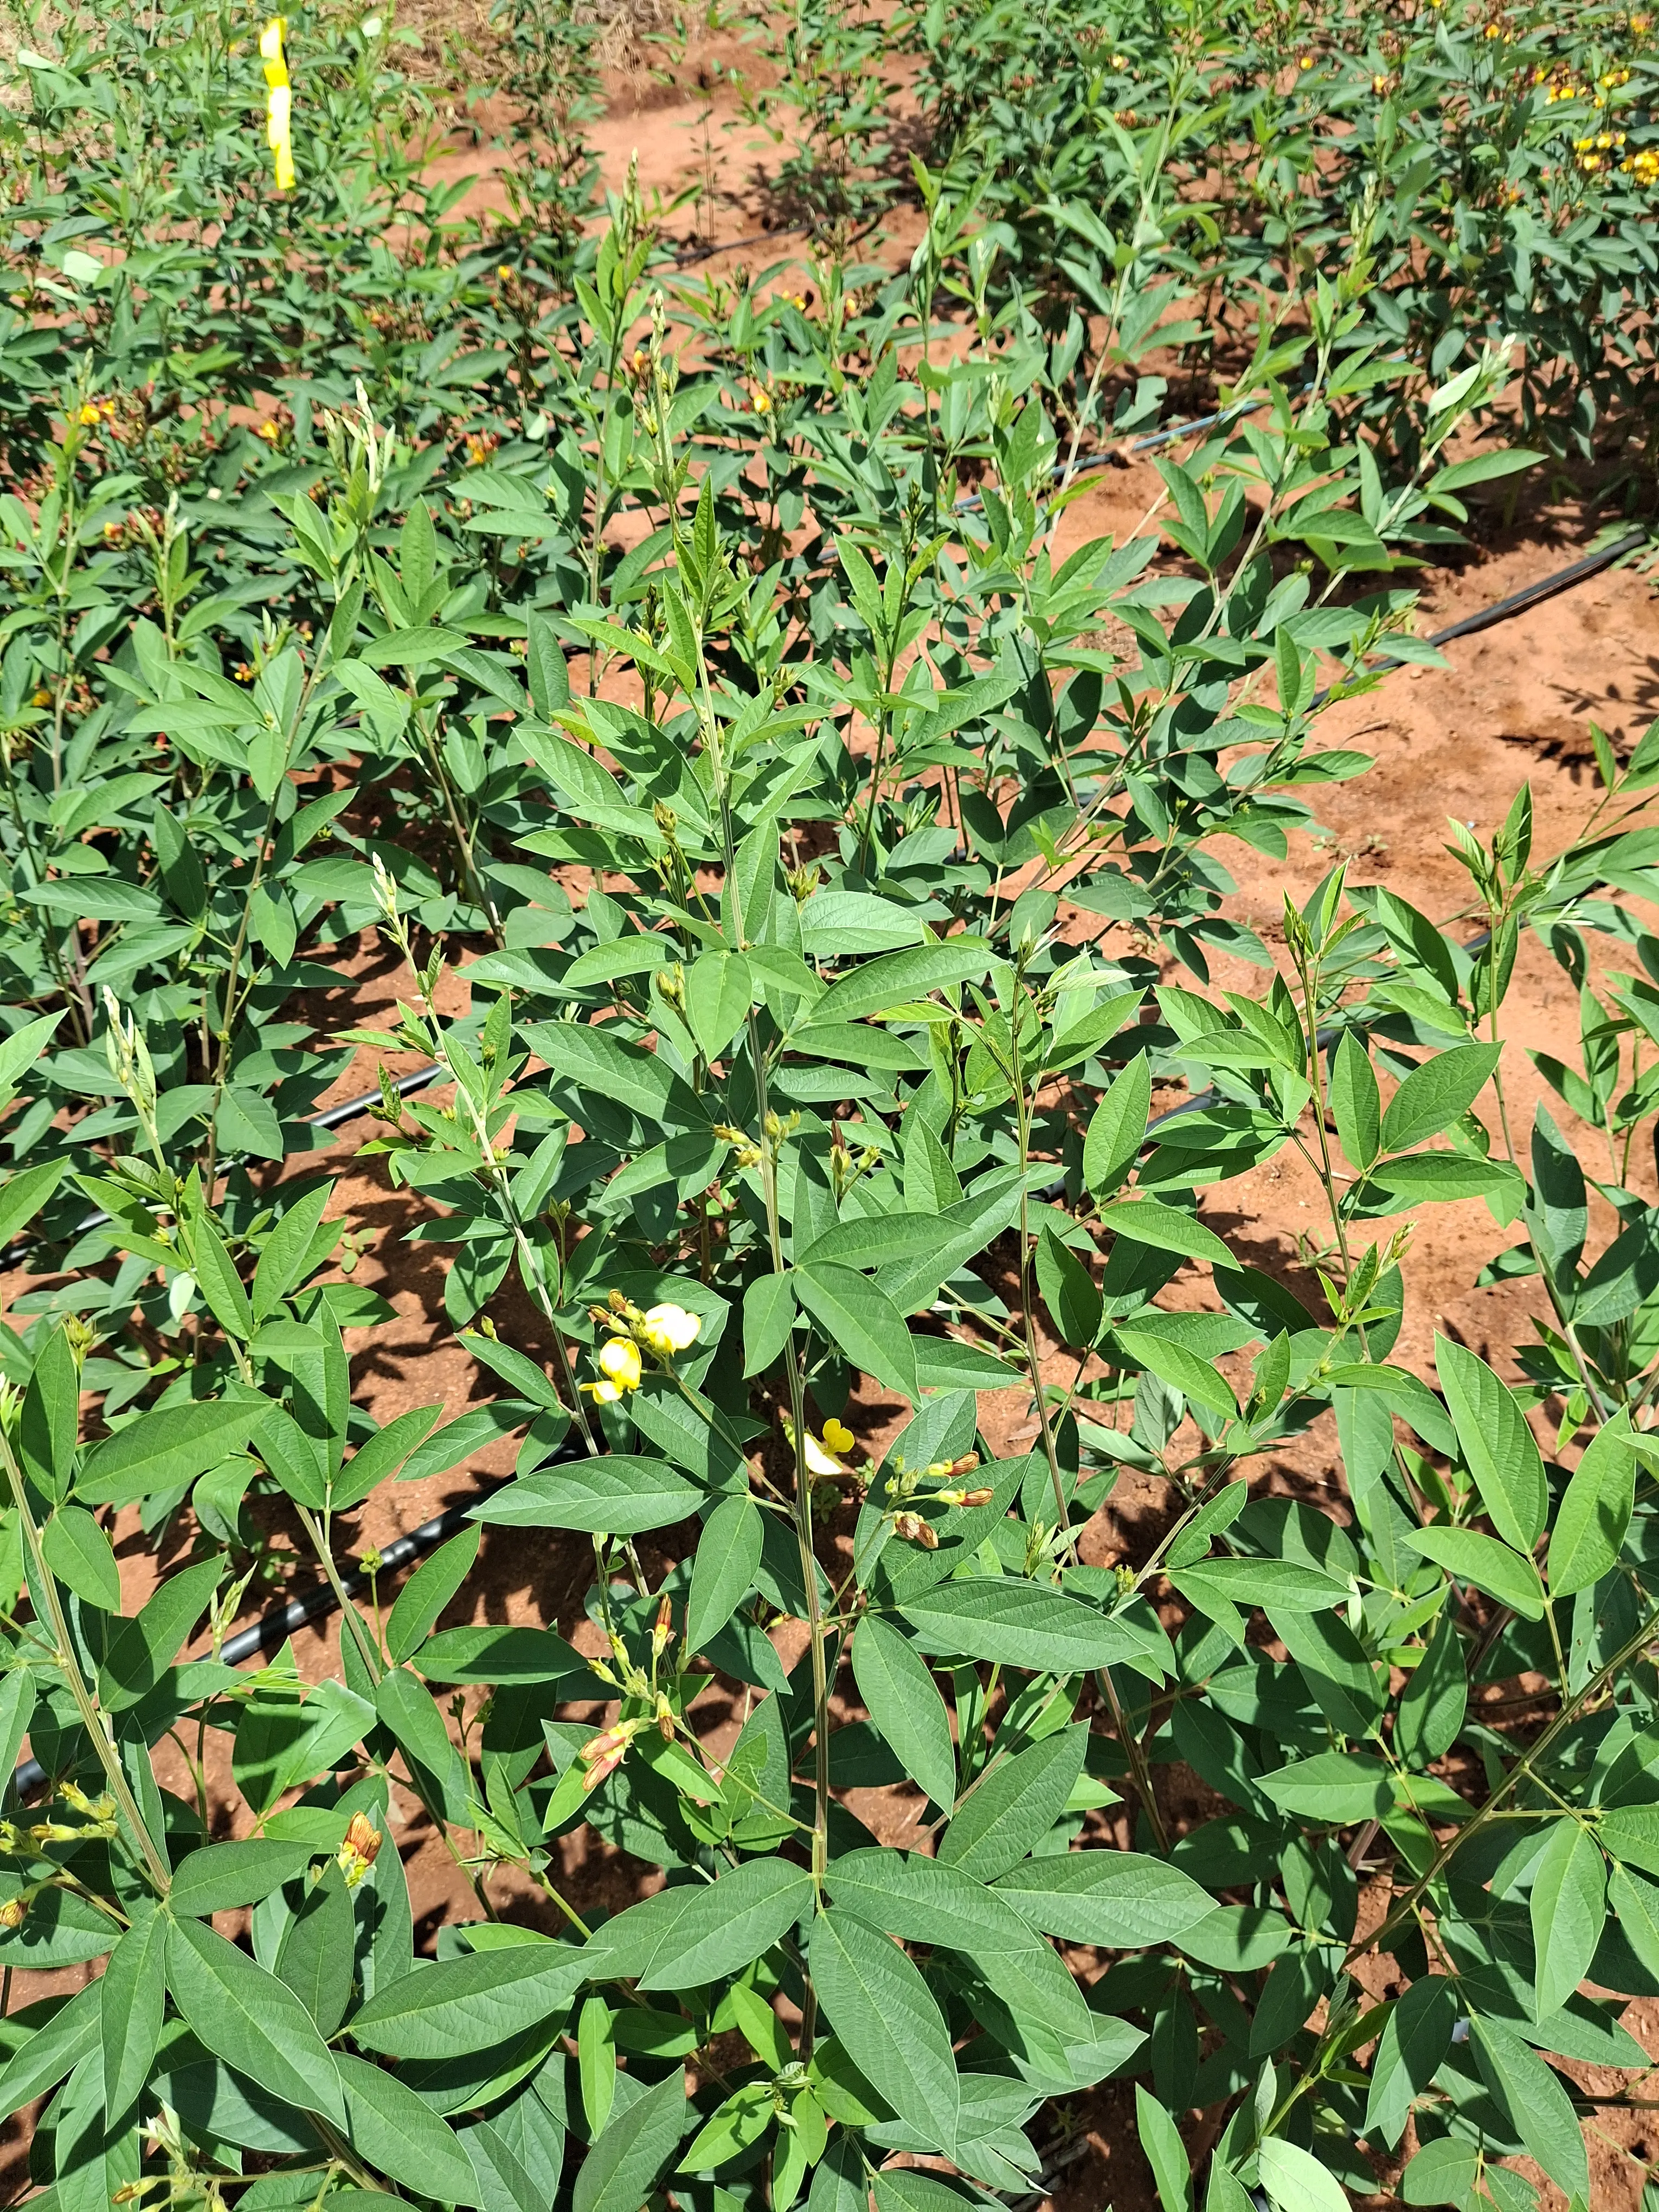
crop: pigeonpea
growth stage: vegetative
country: Kenya
